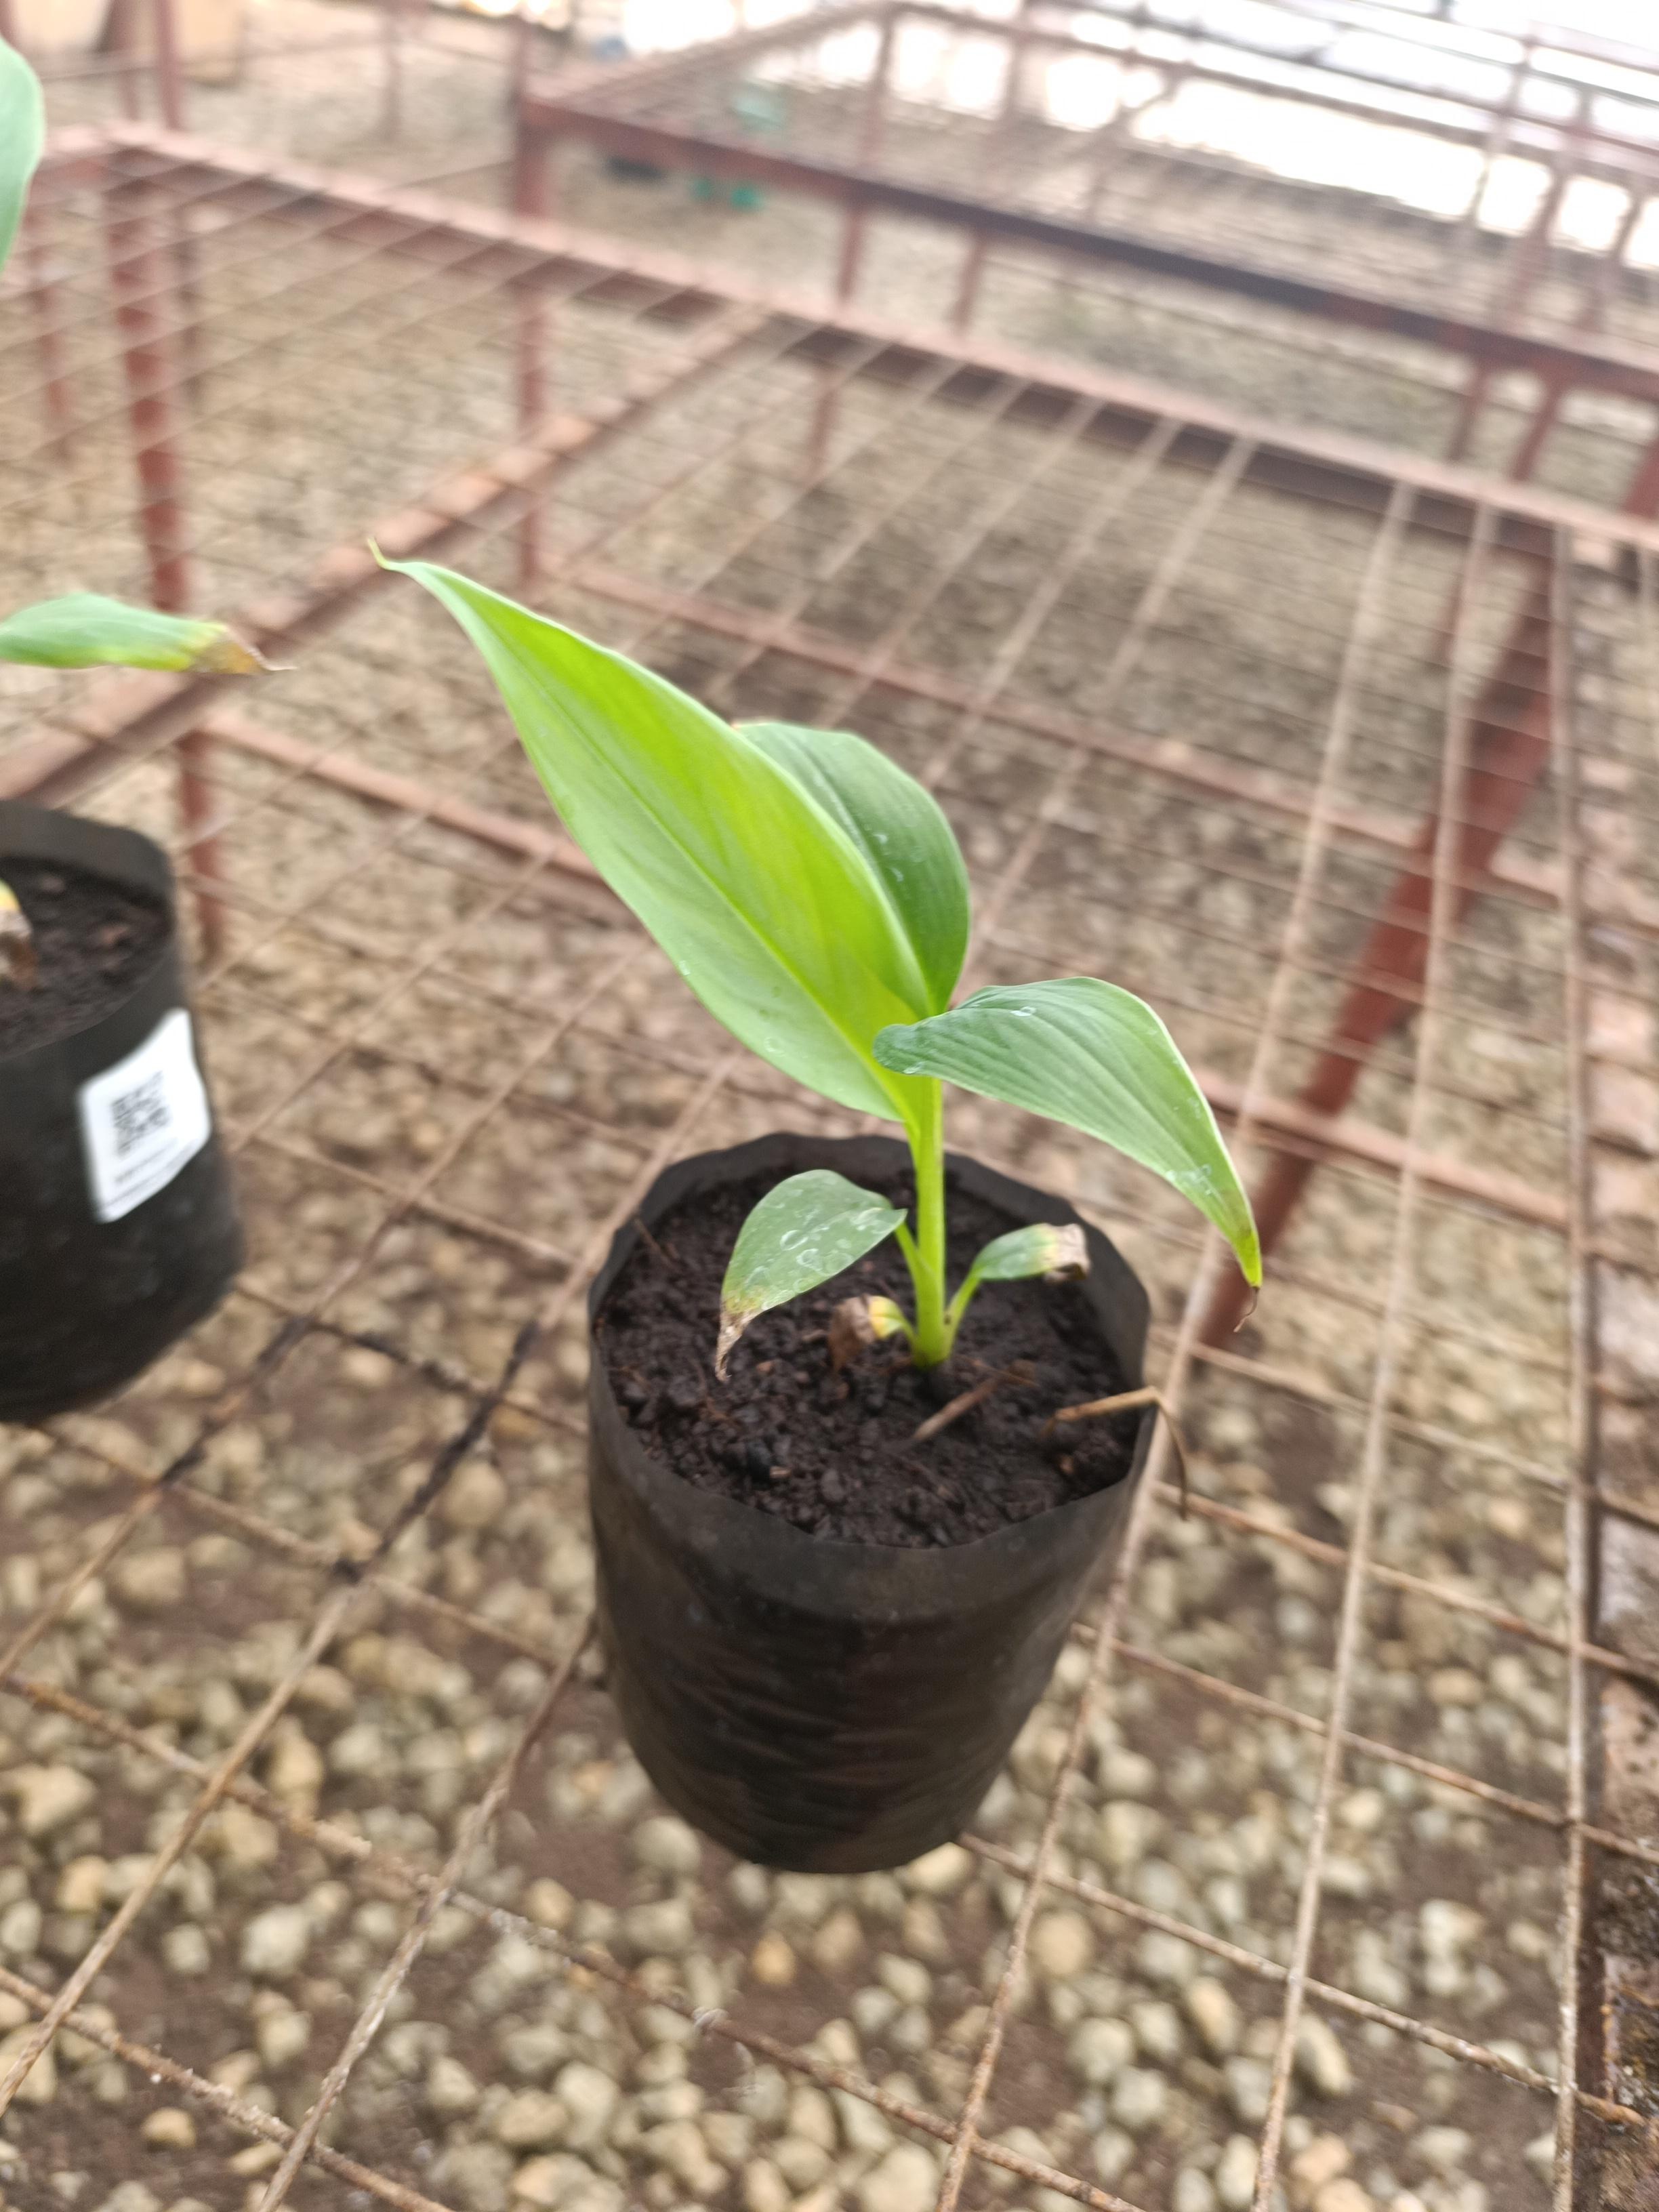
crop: banana
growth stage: vegetative
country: Tanzania
